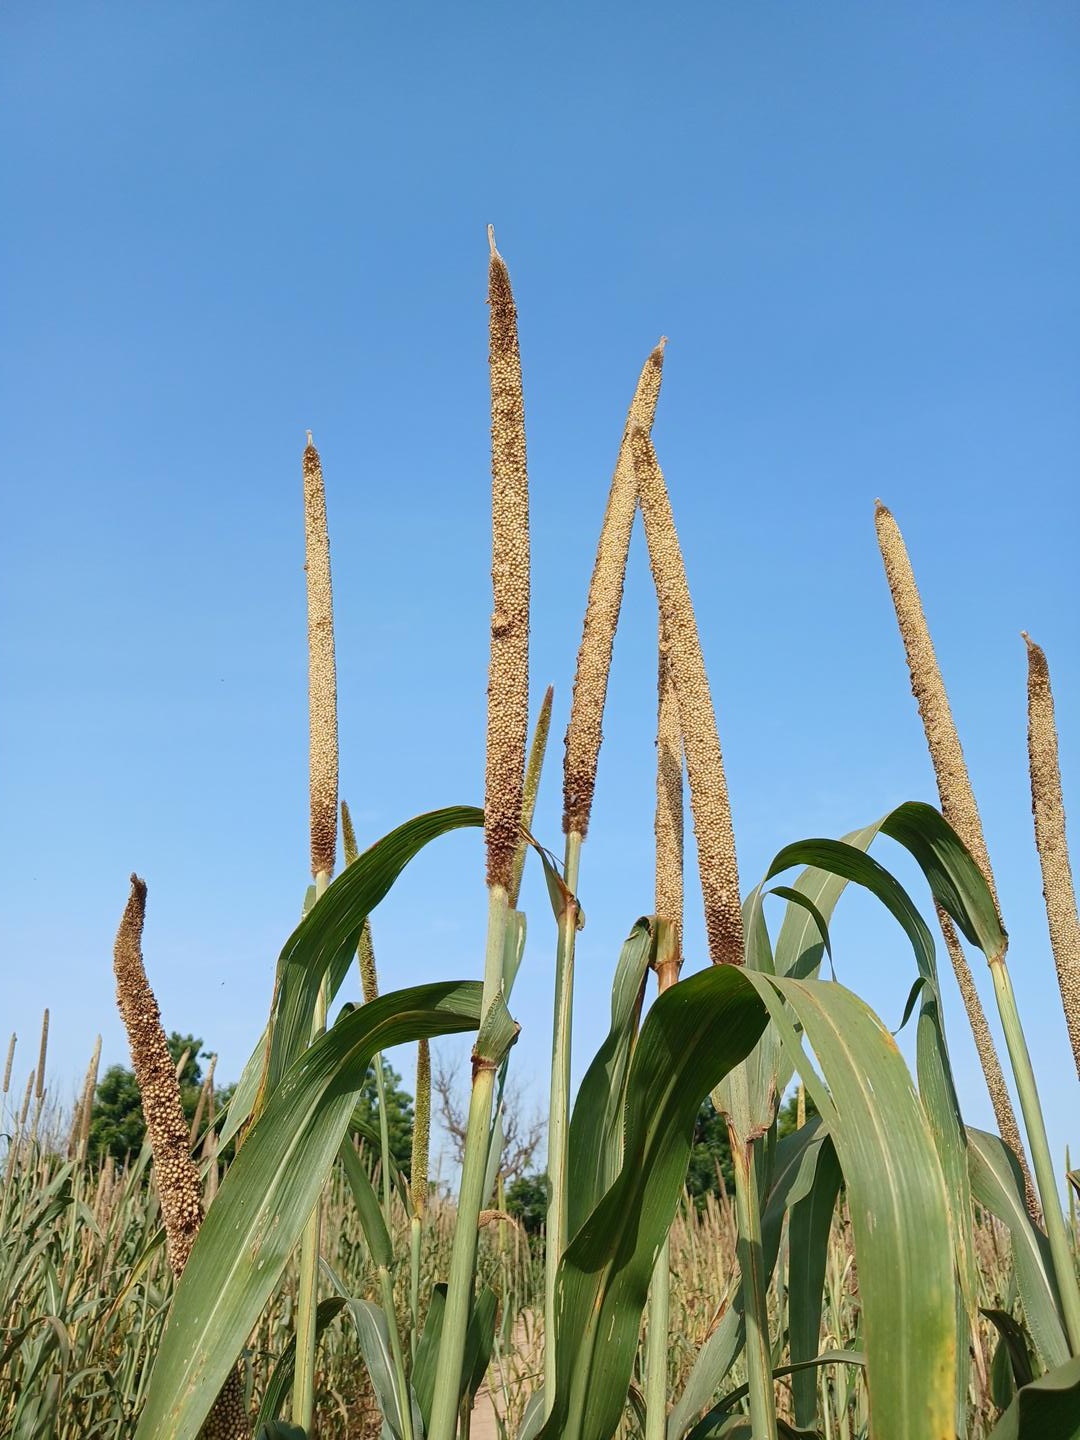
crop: pearl millet
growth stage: maturity
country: Senegal
